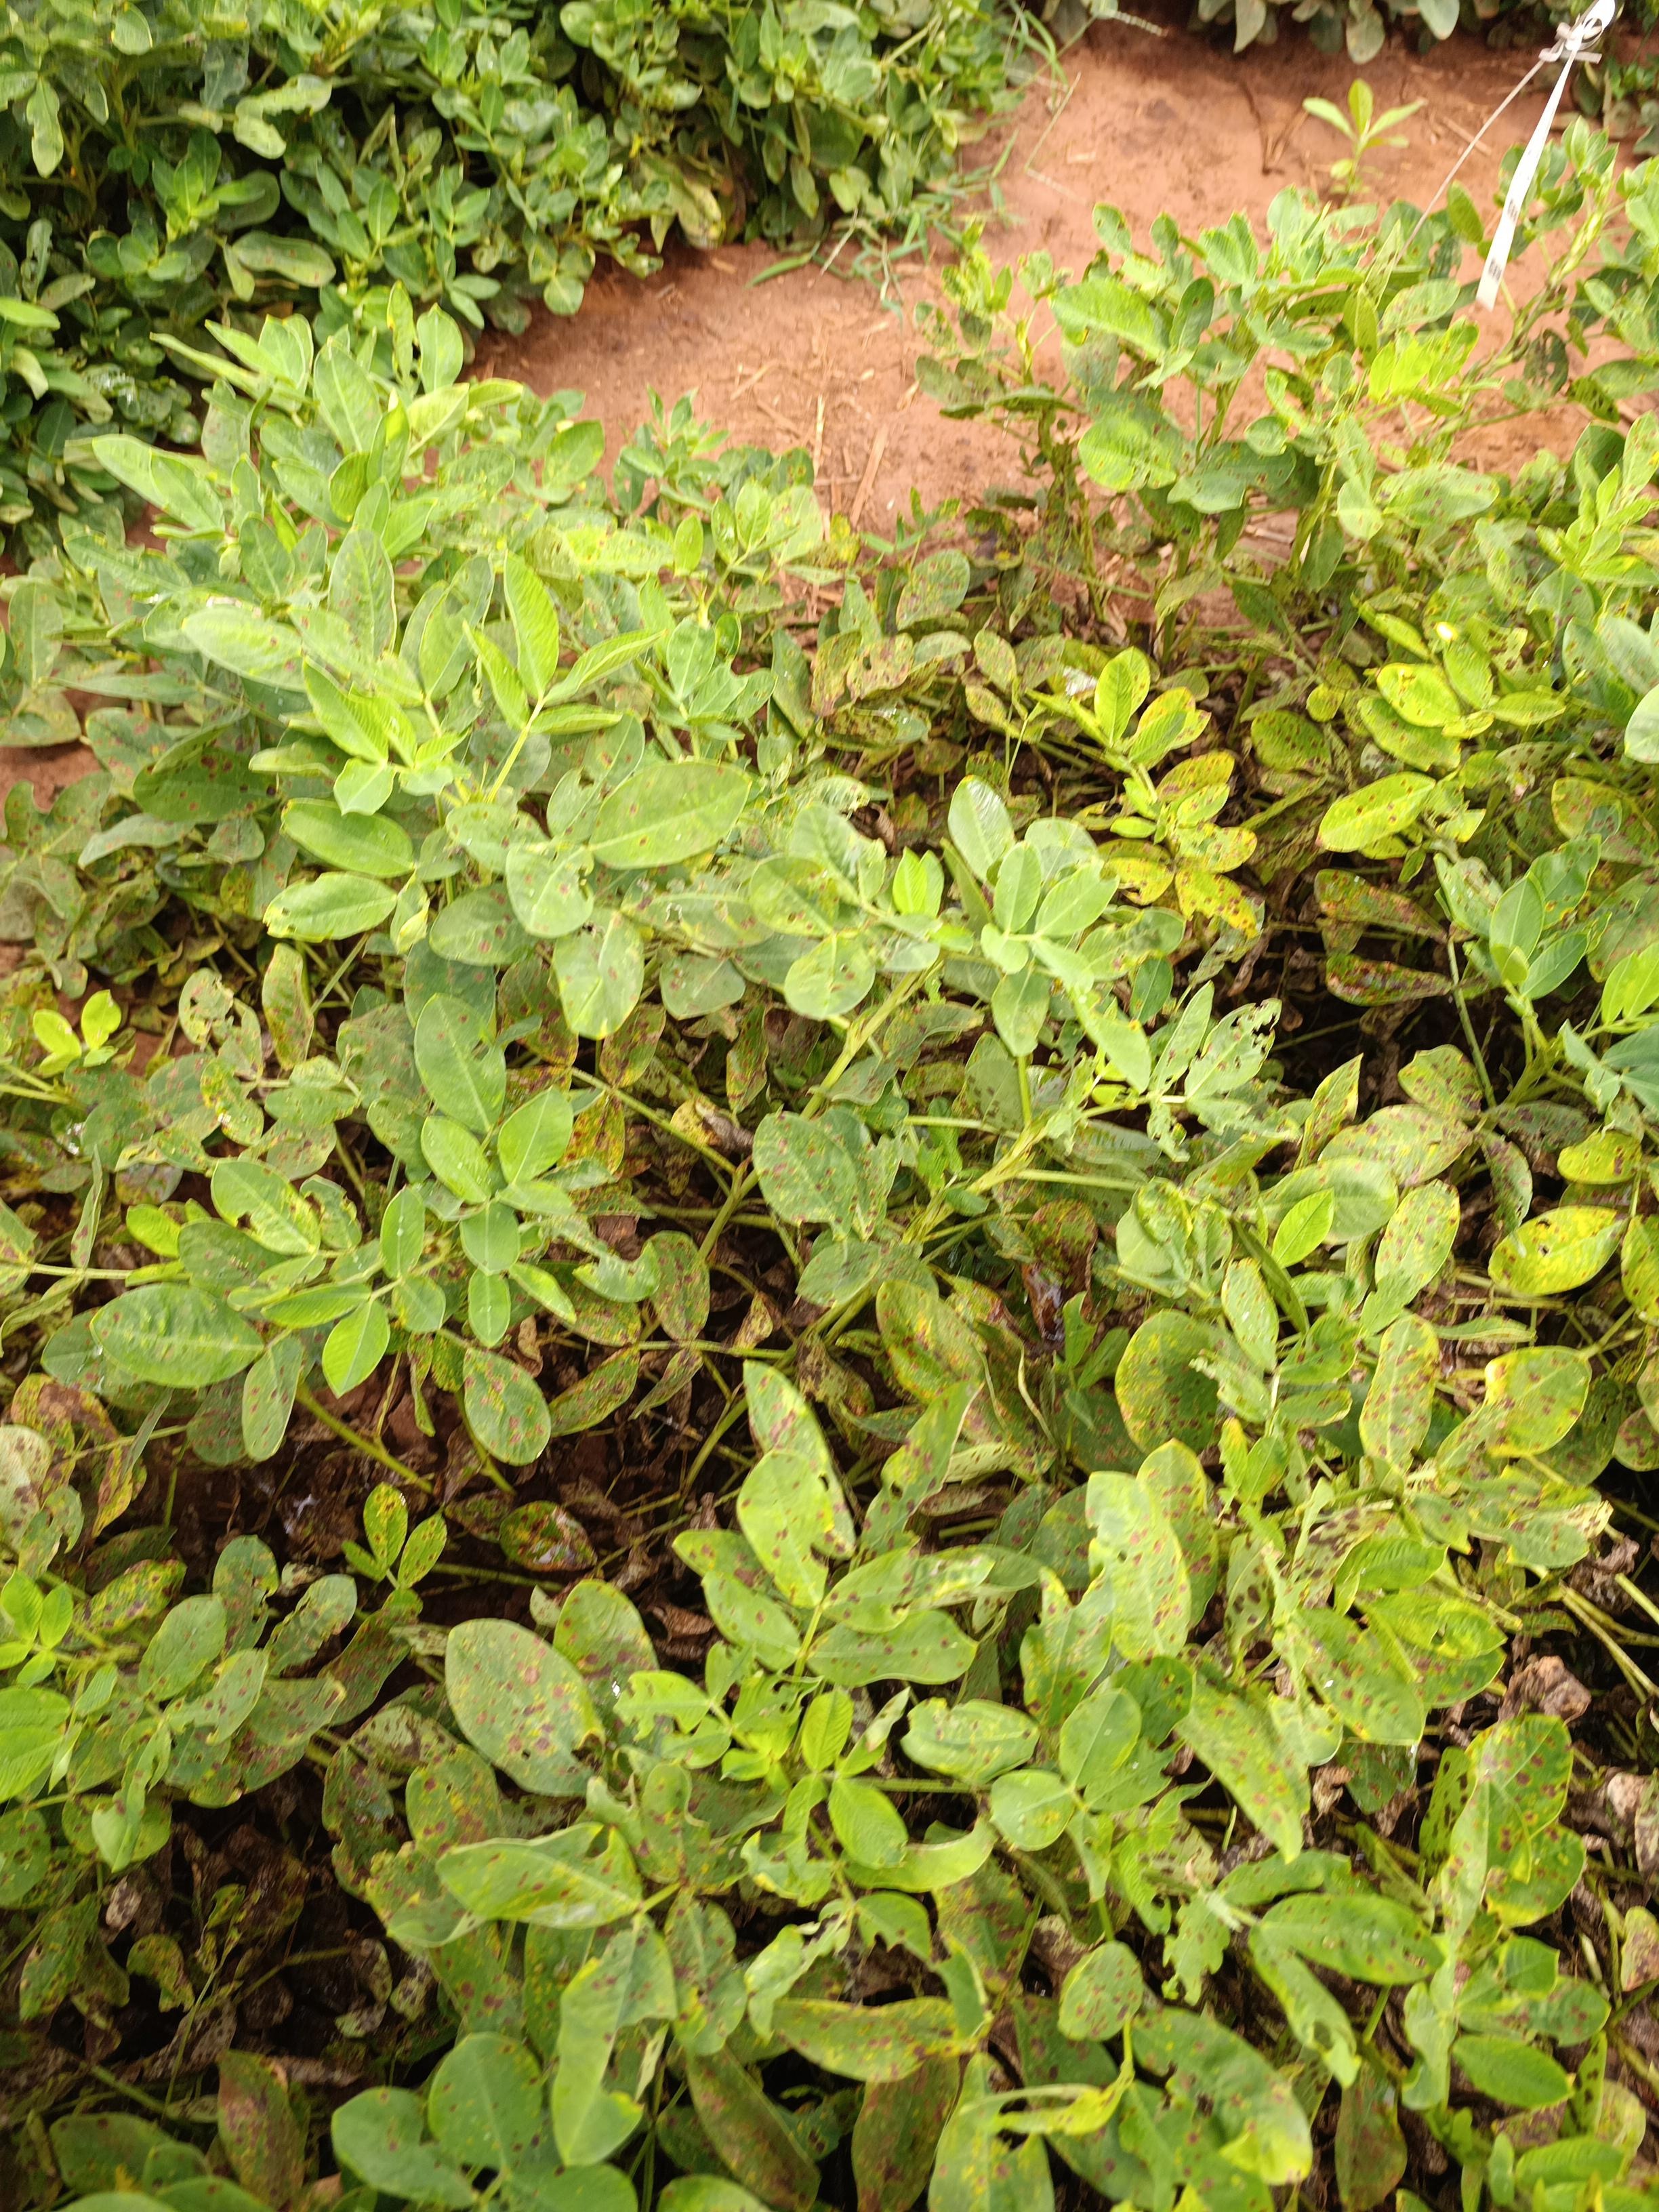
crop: groundnut
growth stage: pegging
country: Kenya
